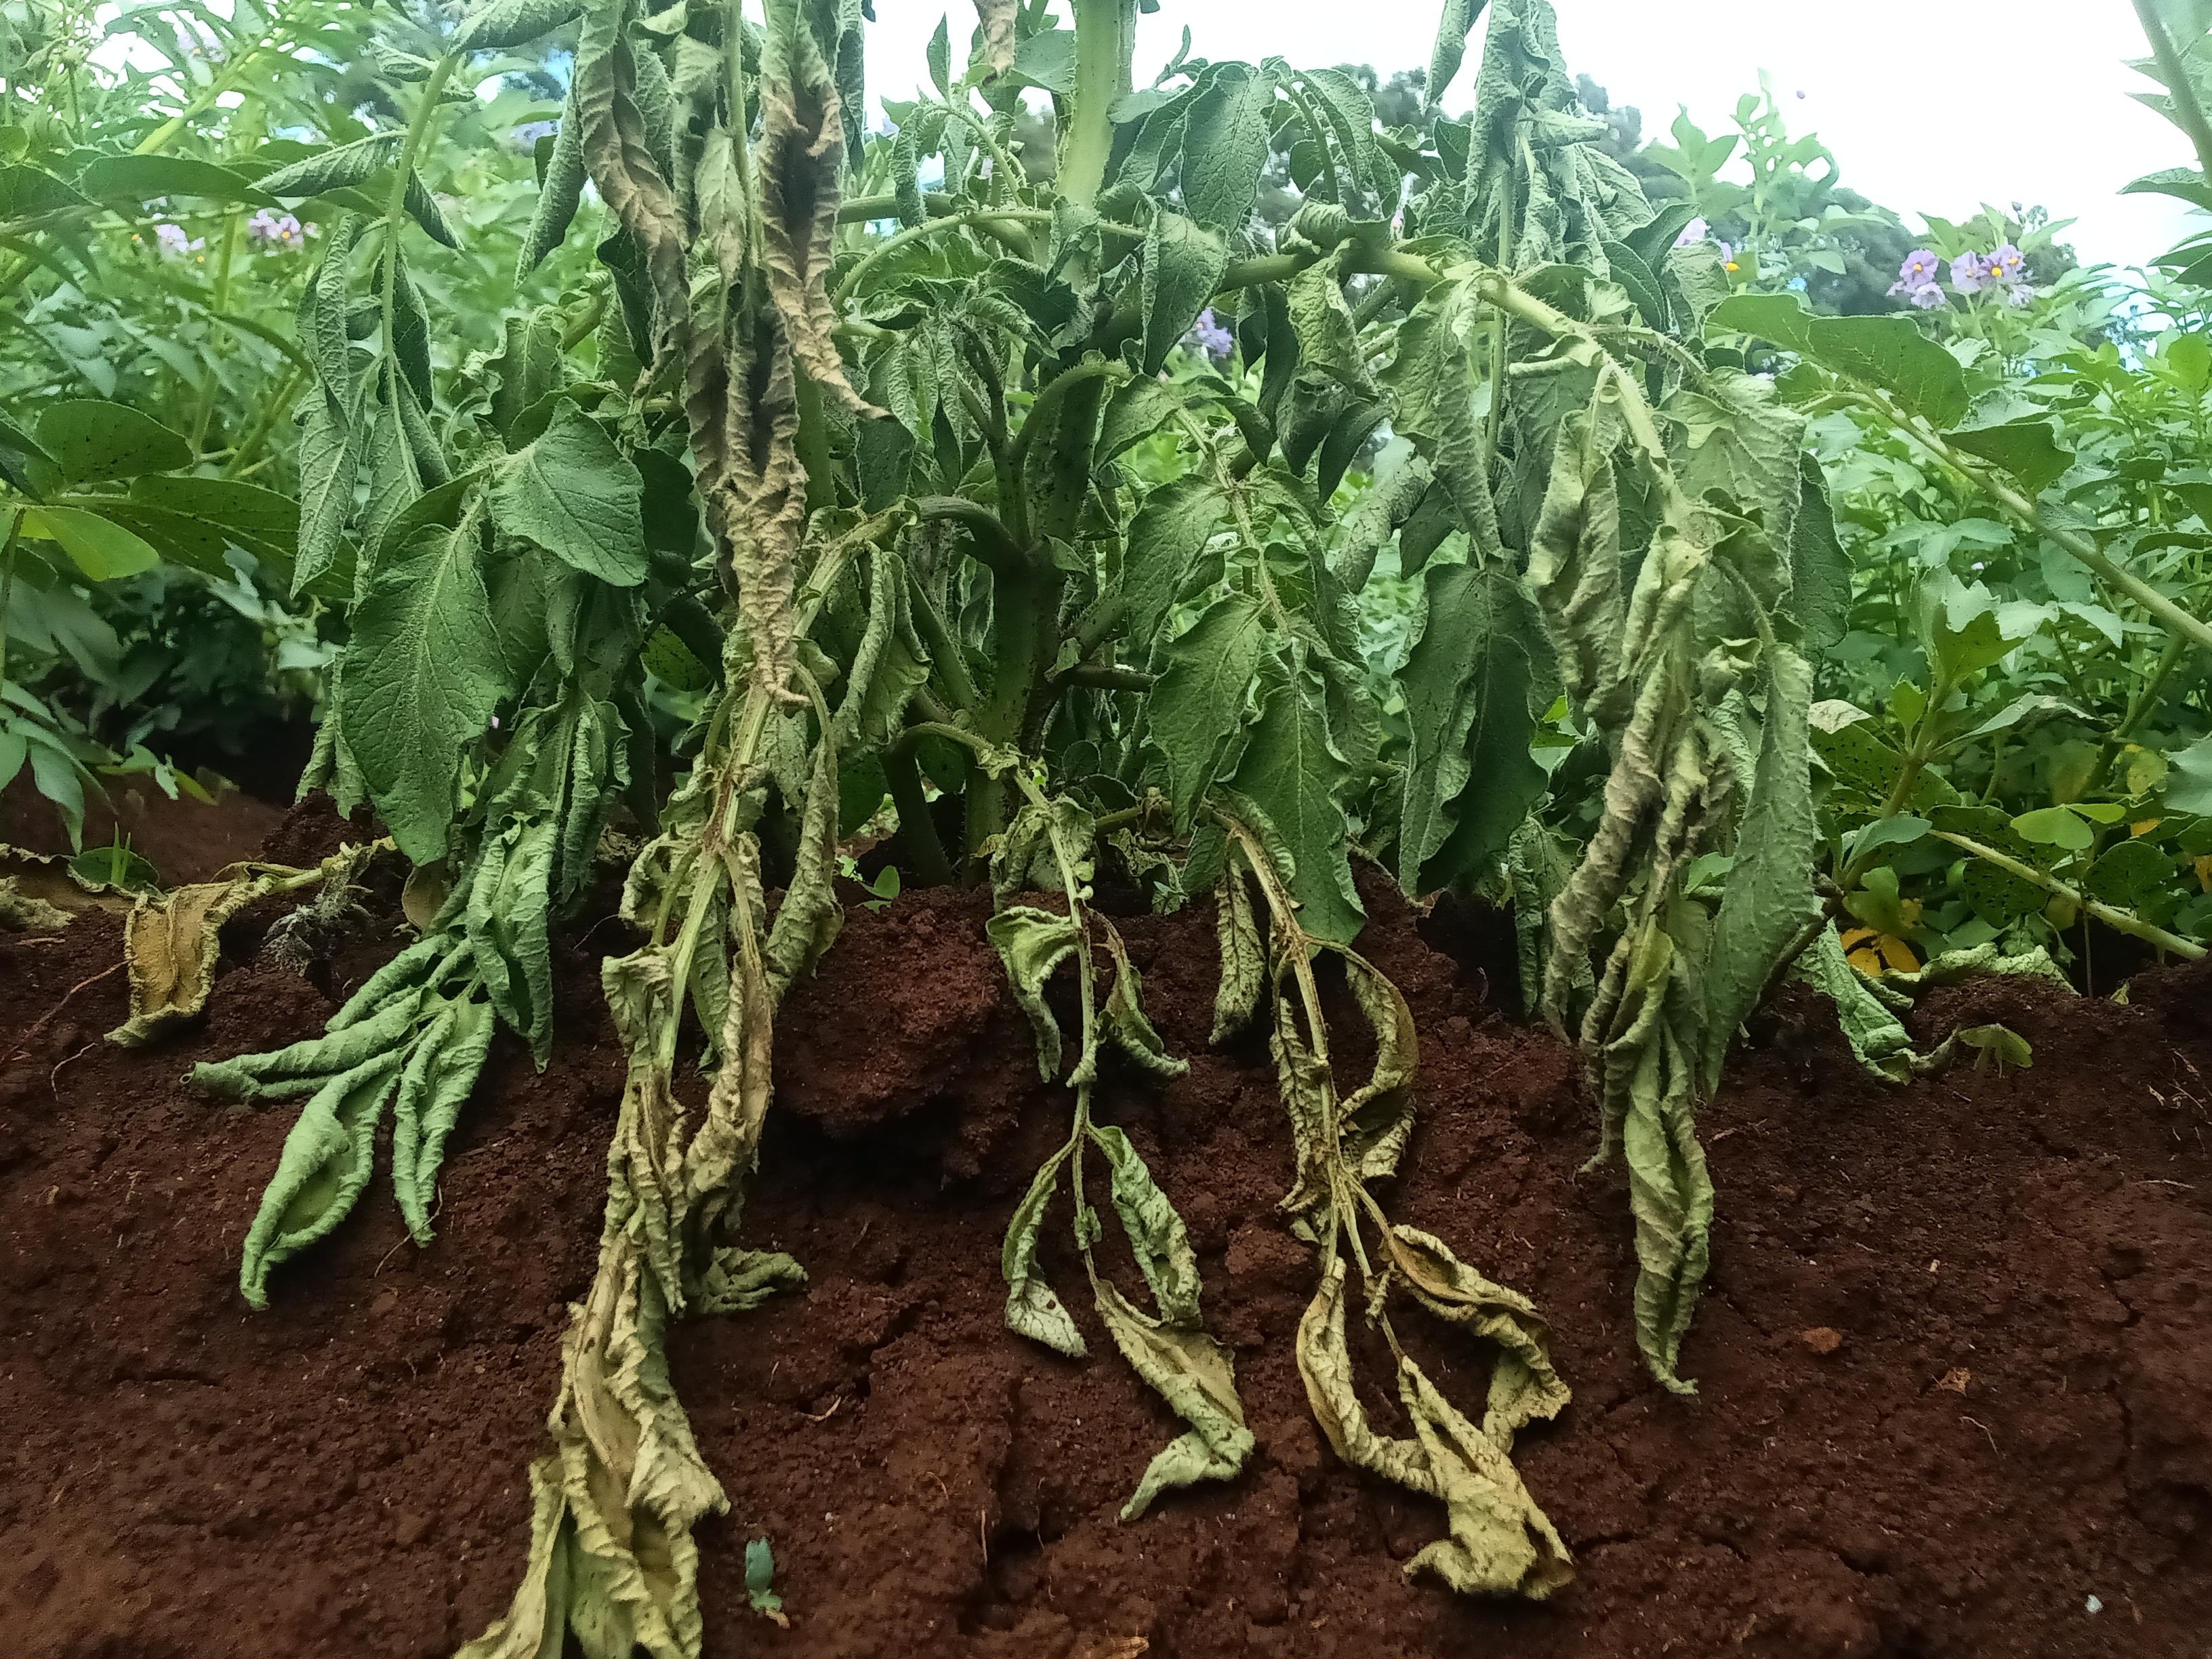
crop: potato
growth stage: flowering
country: Kenya
